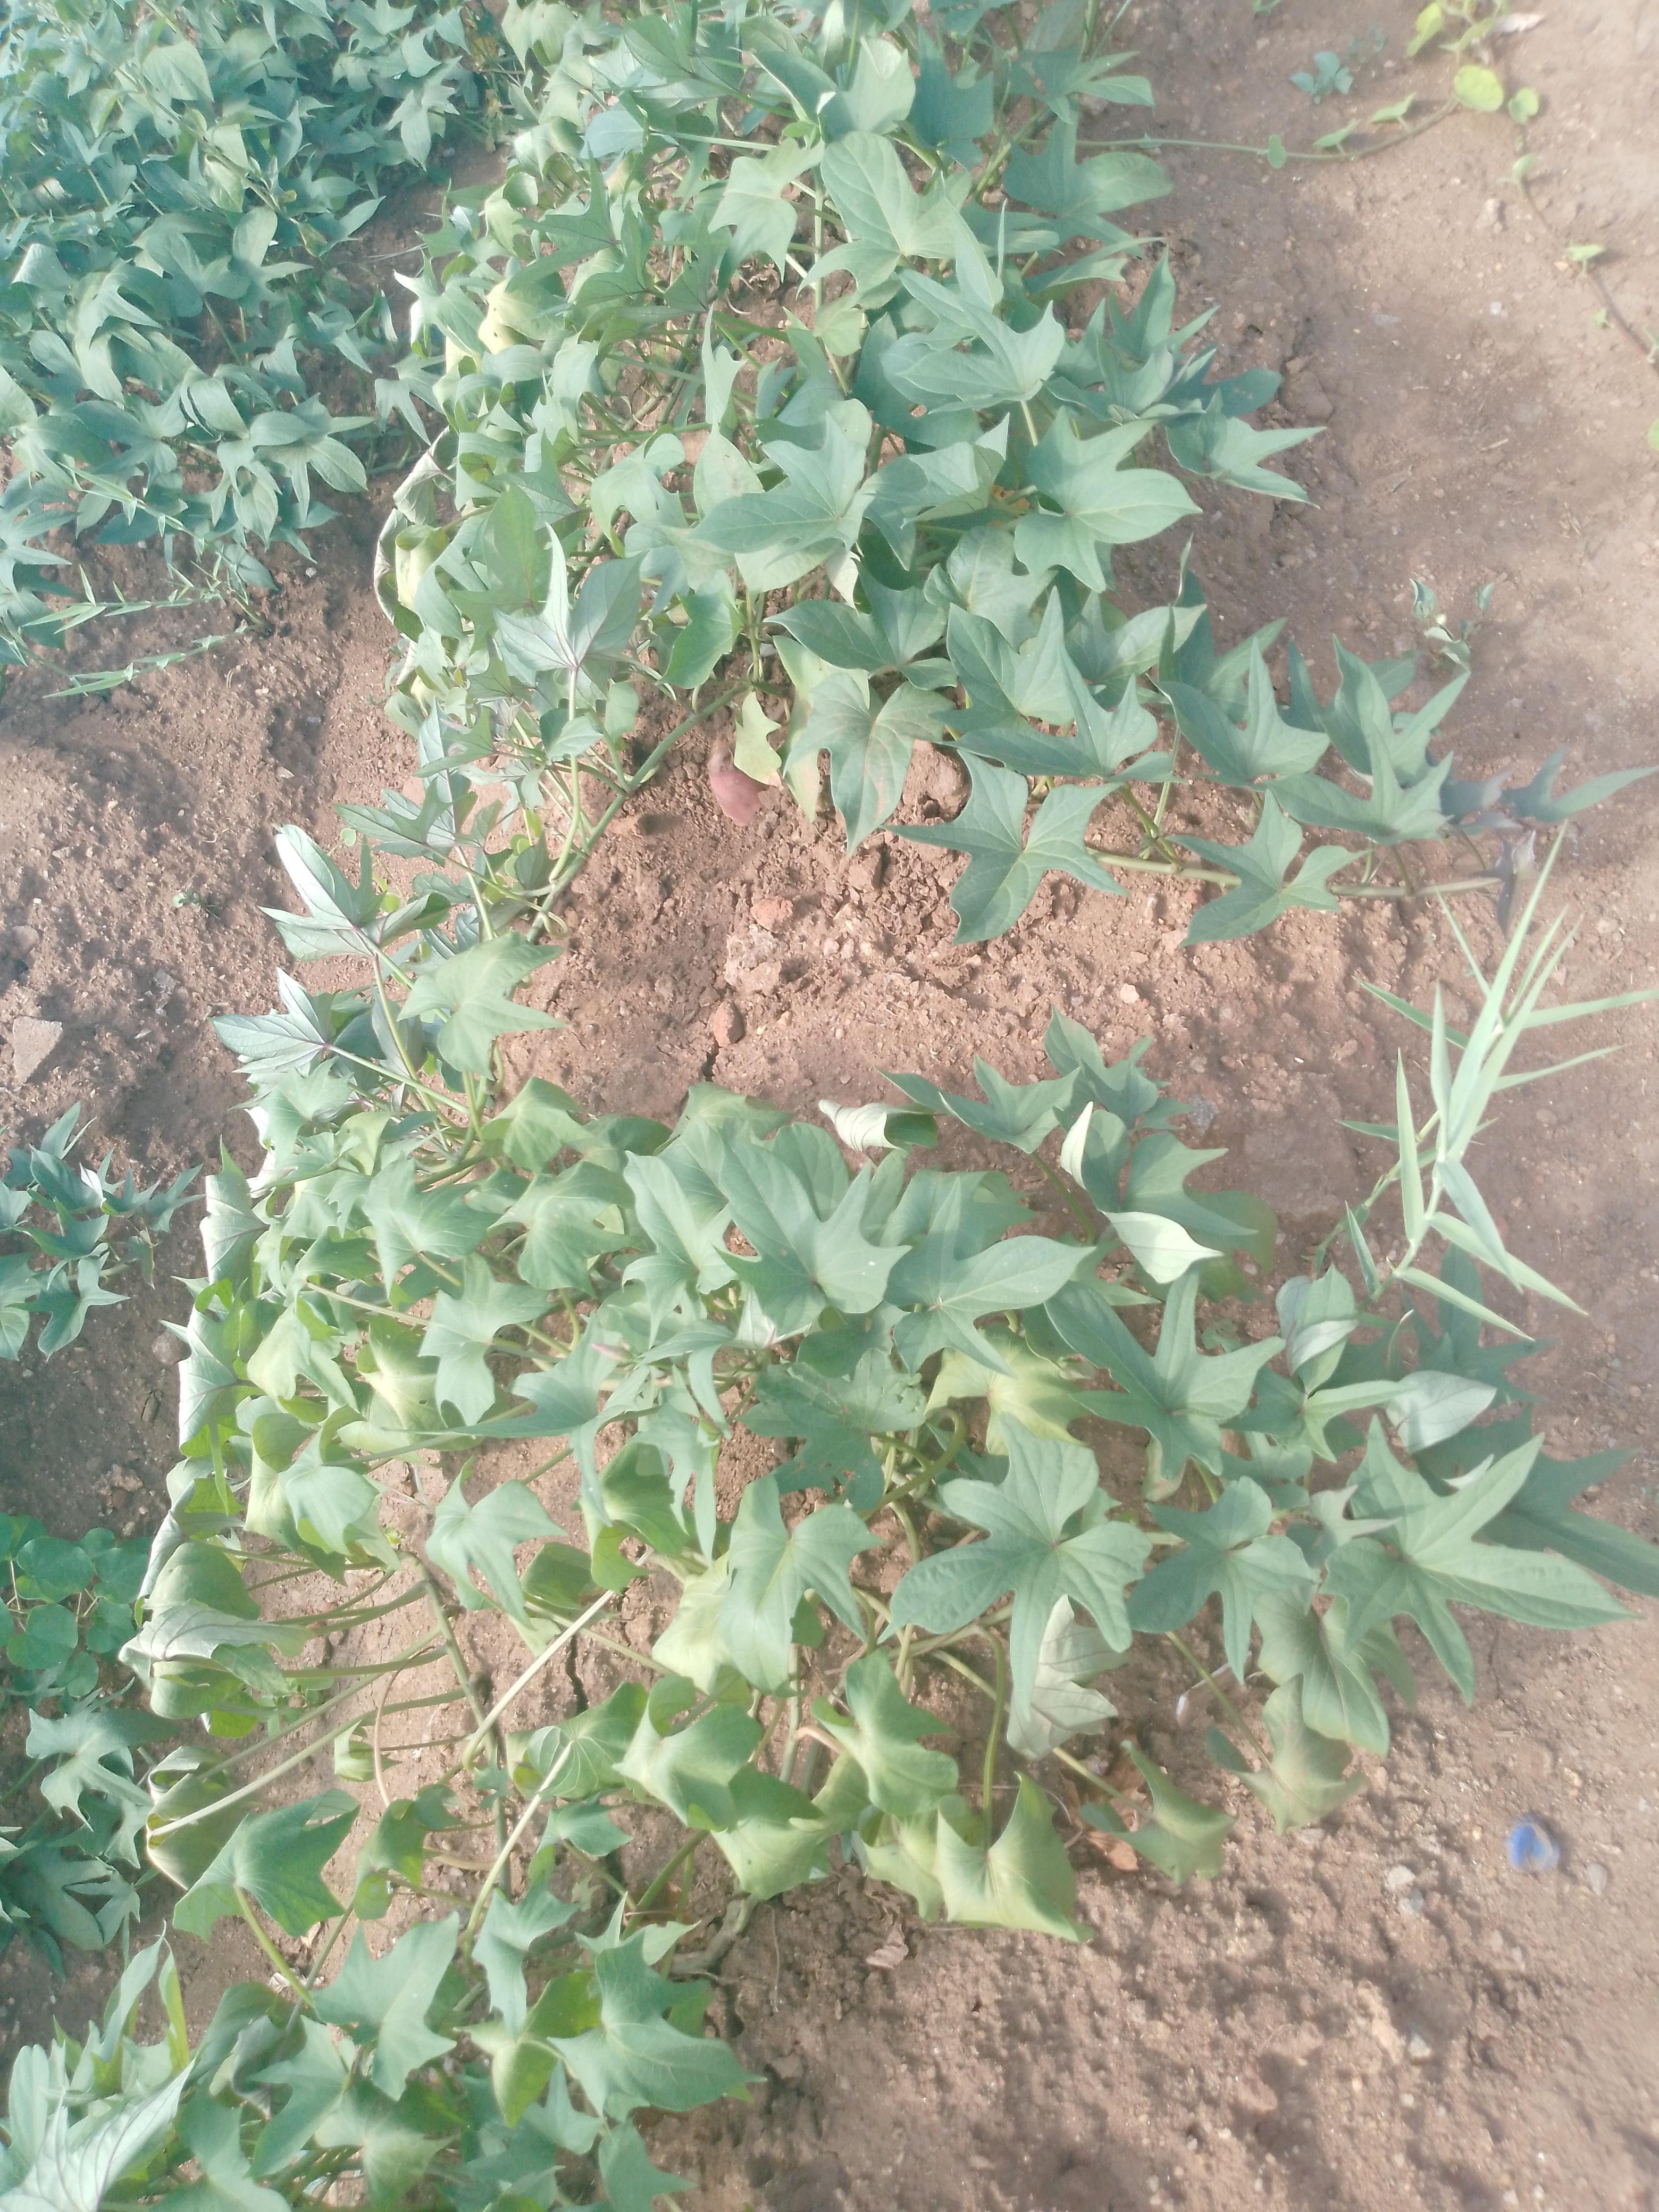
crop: sweet potato
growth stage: harvest maturity
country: Malawi
